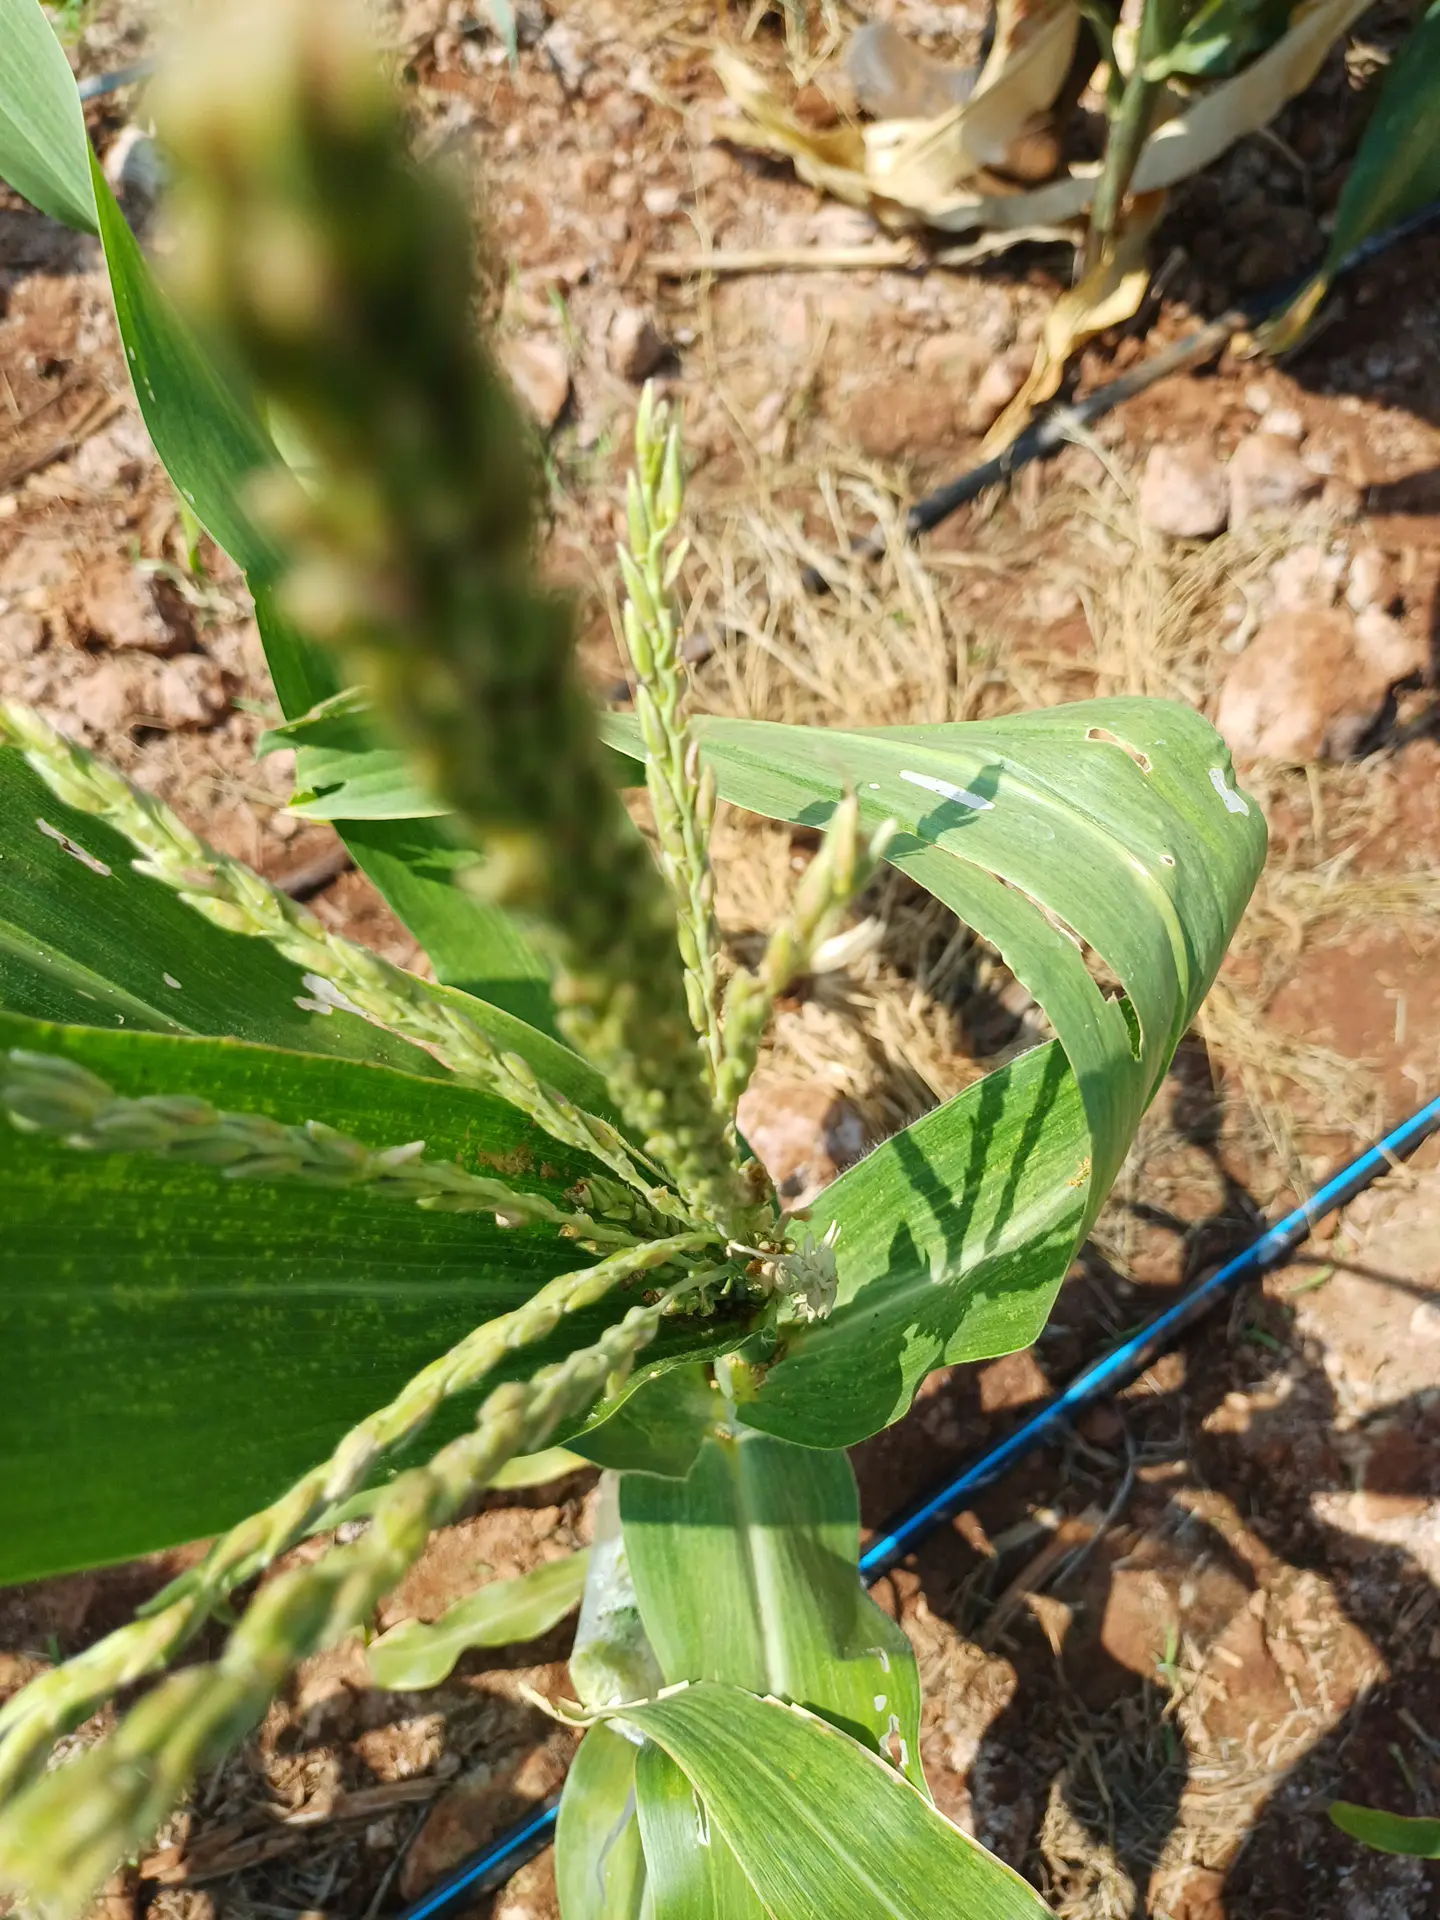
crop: maize
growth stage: flowering
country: Kenya
